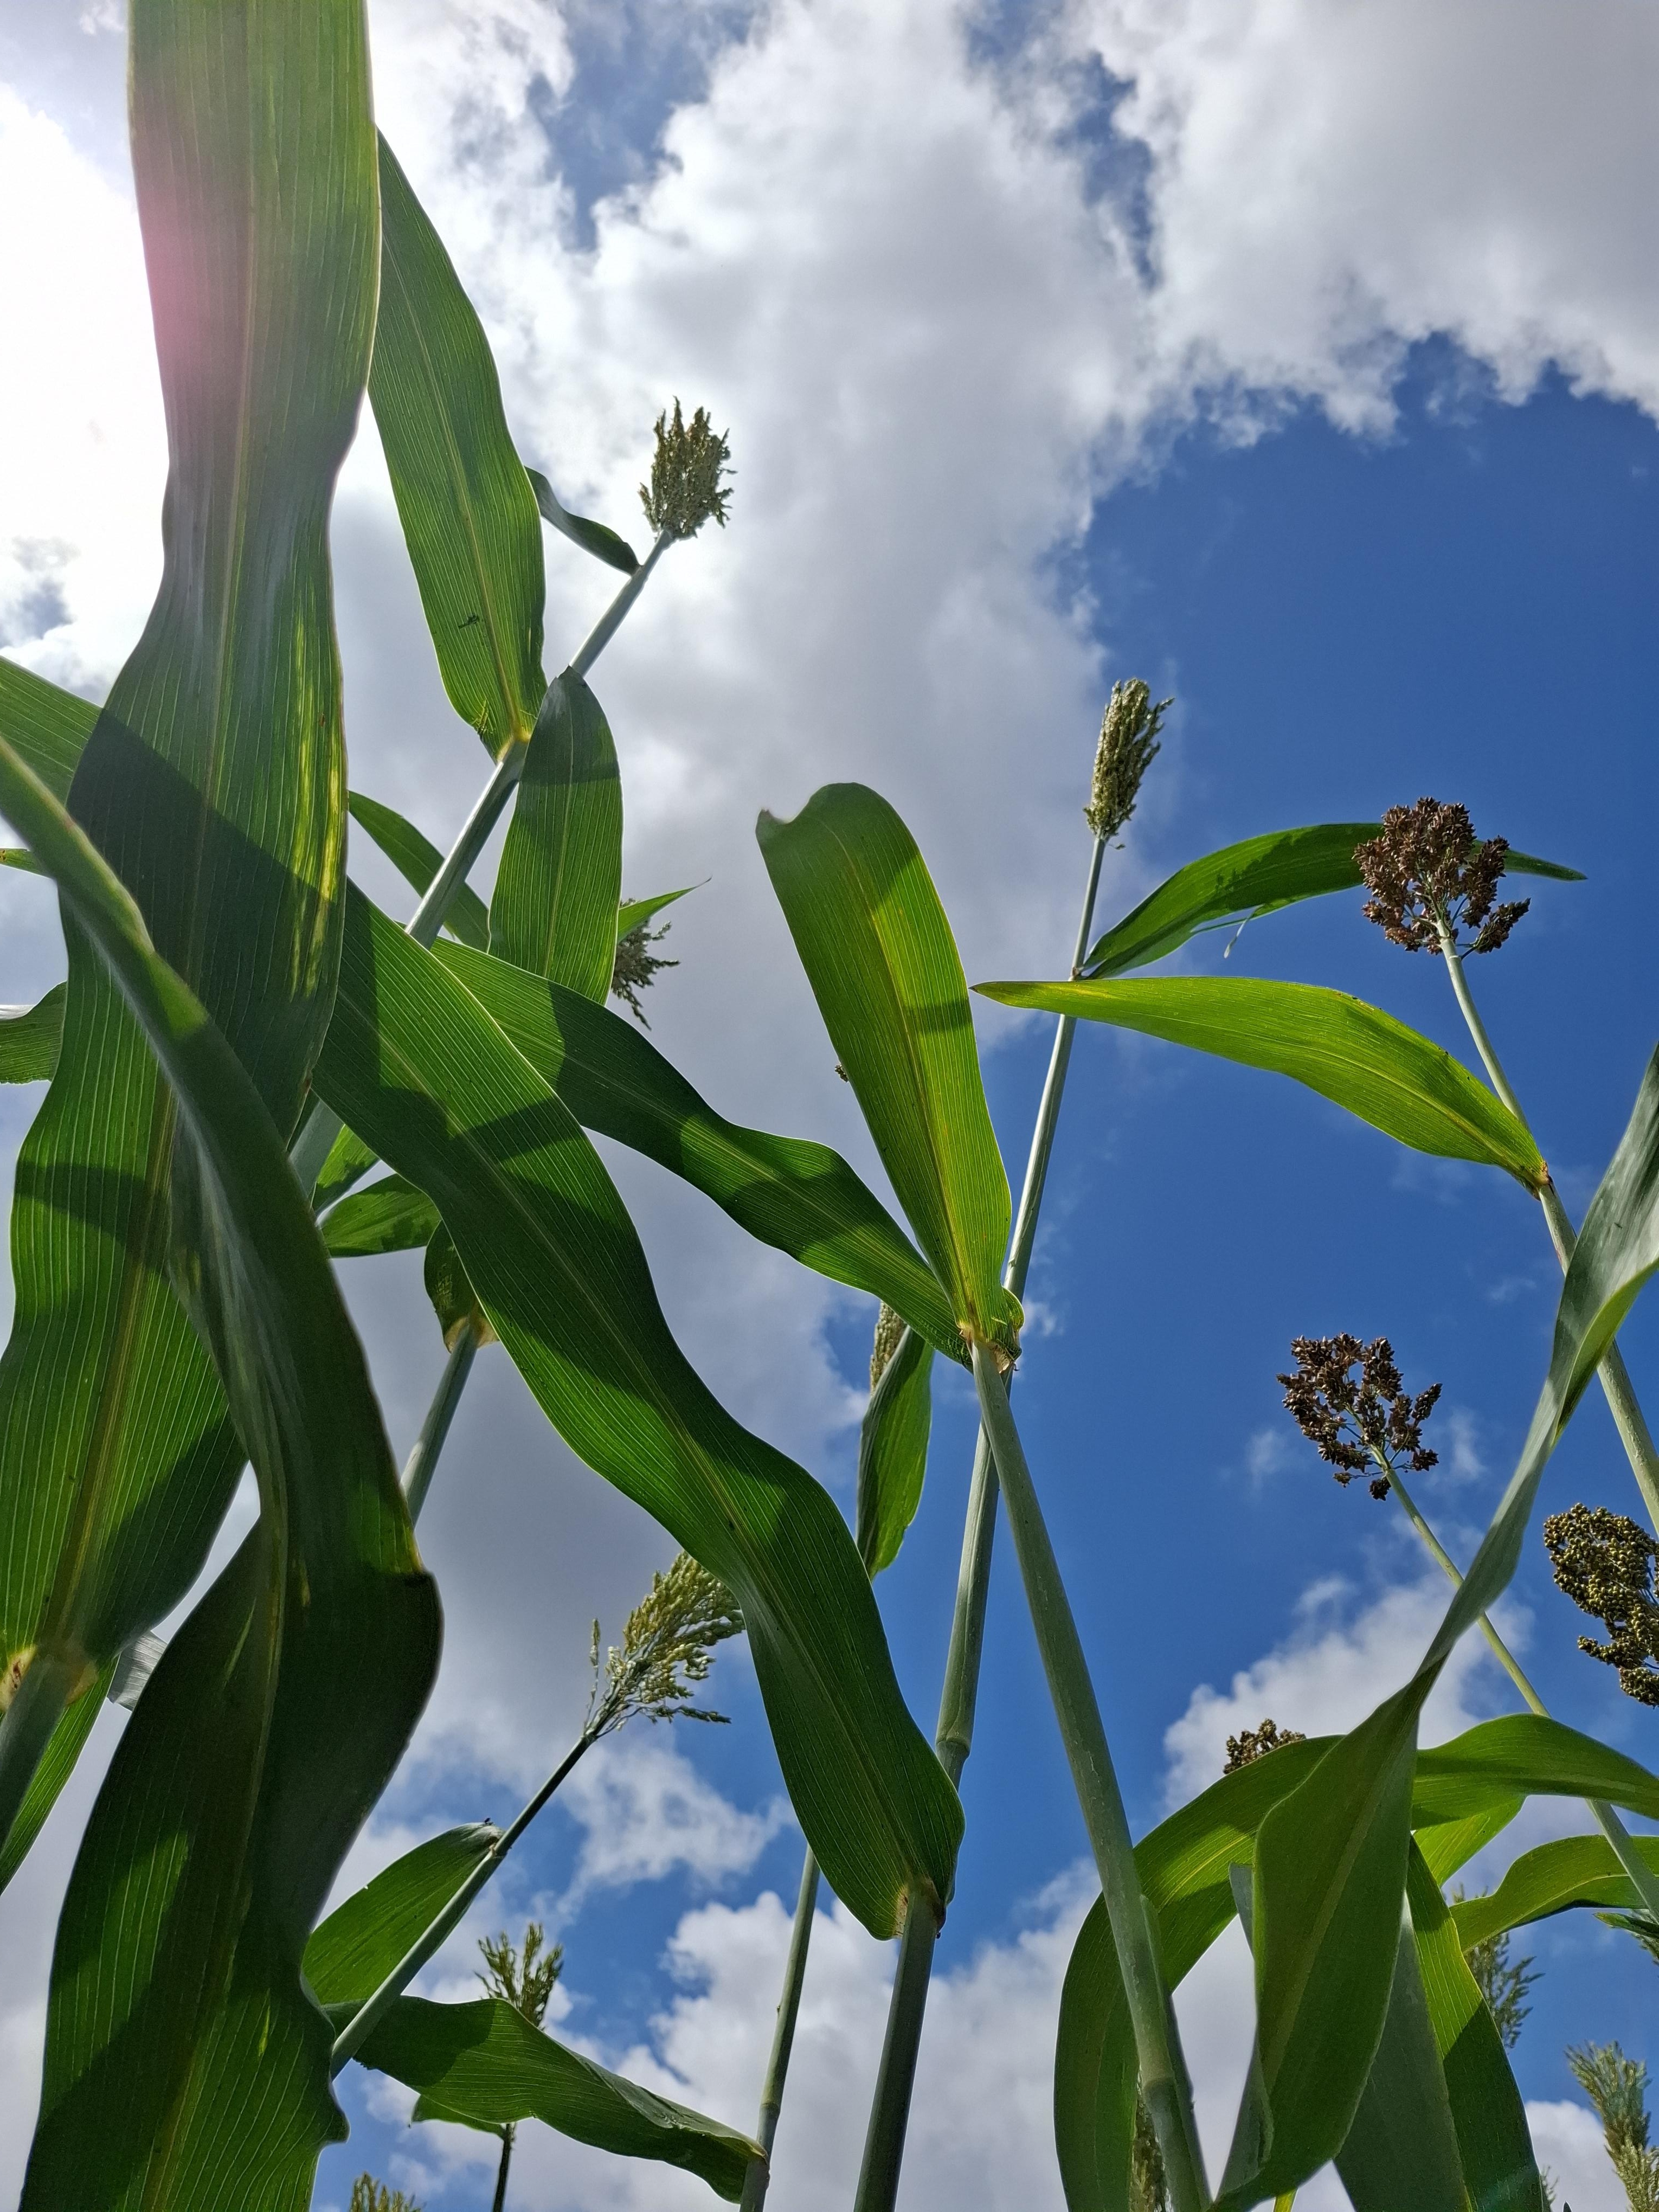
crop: sorghum
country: Tanzania
